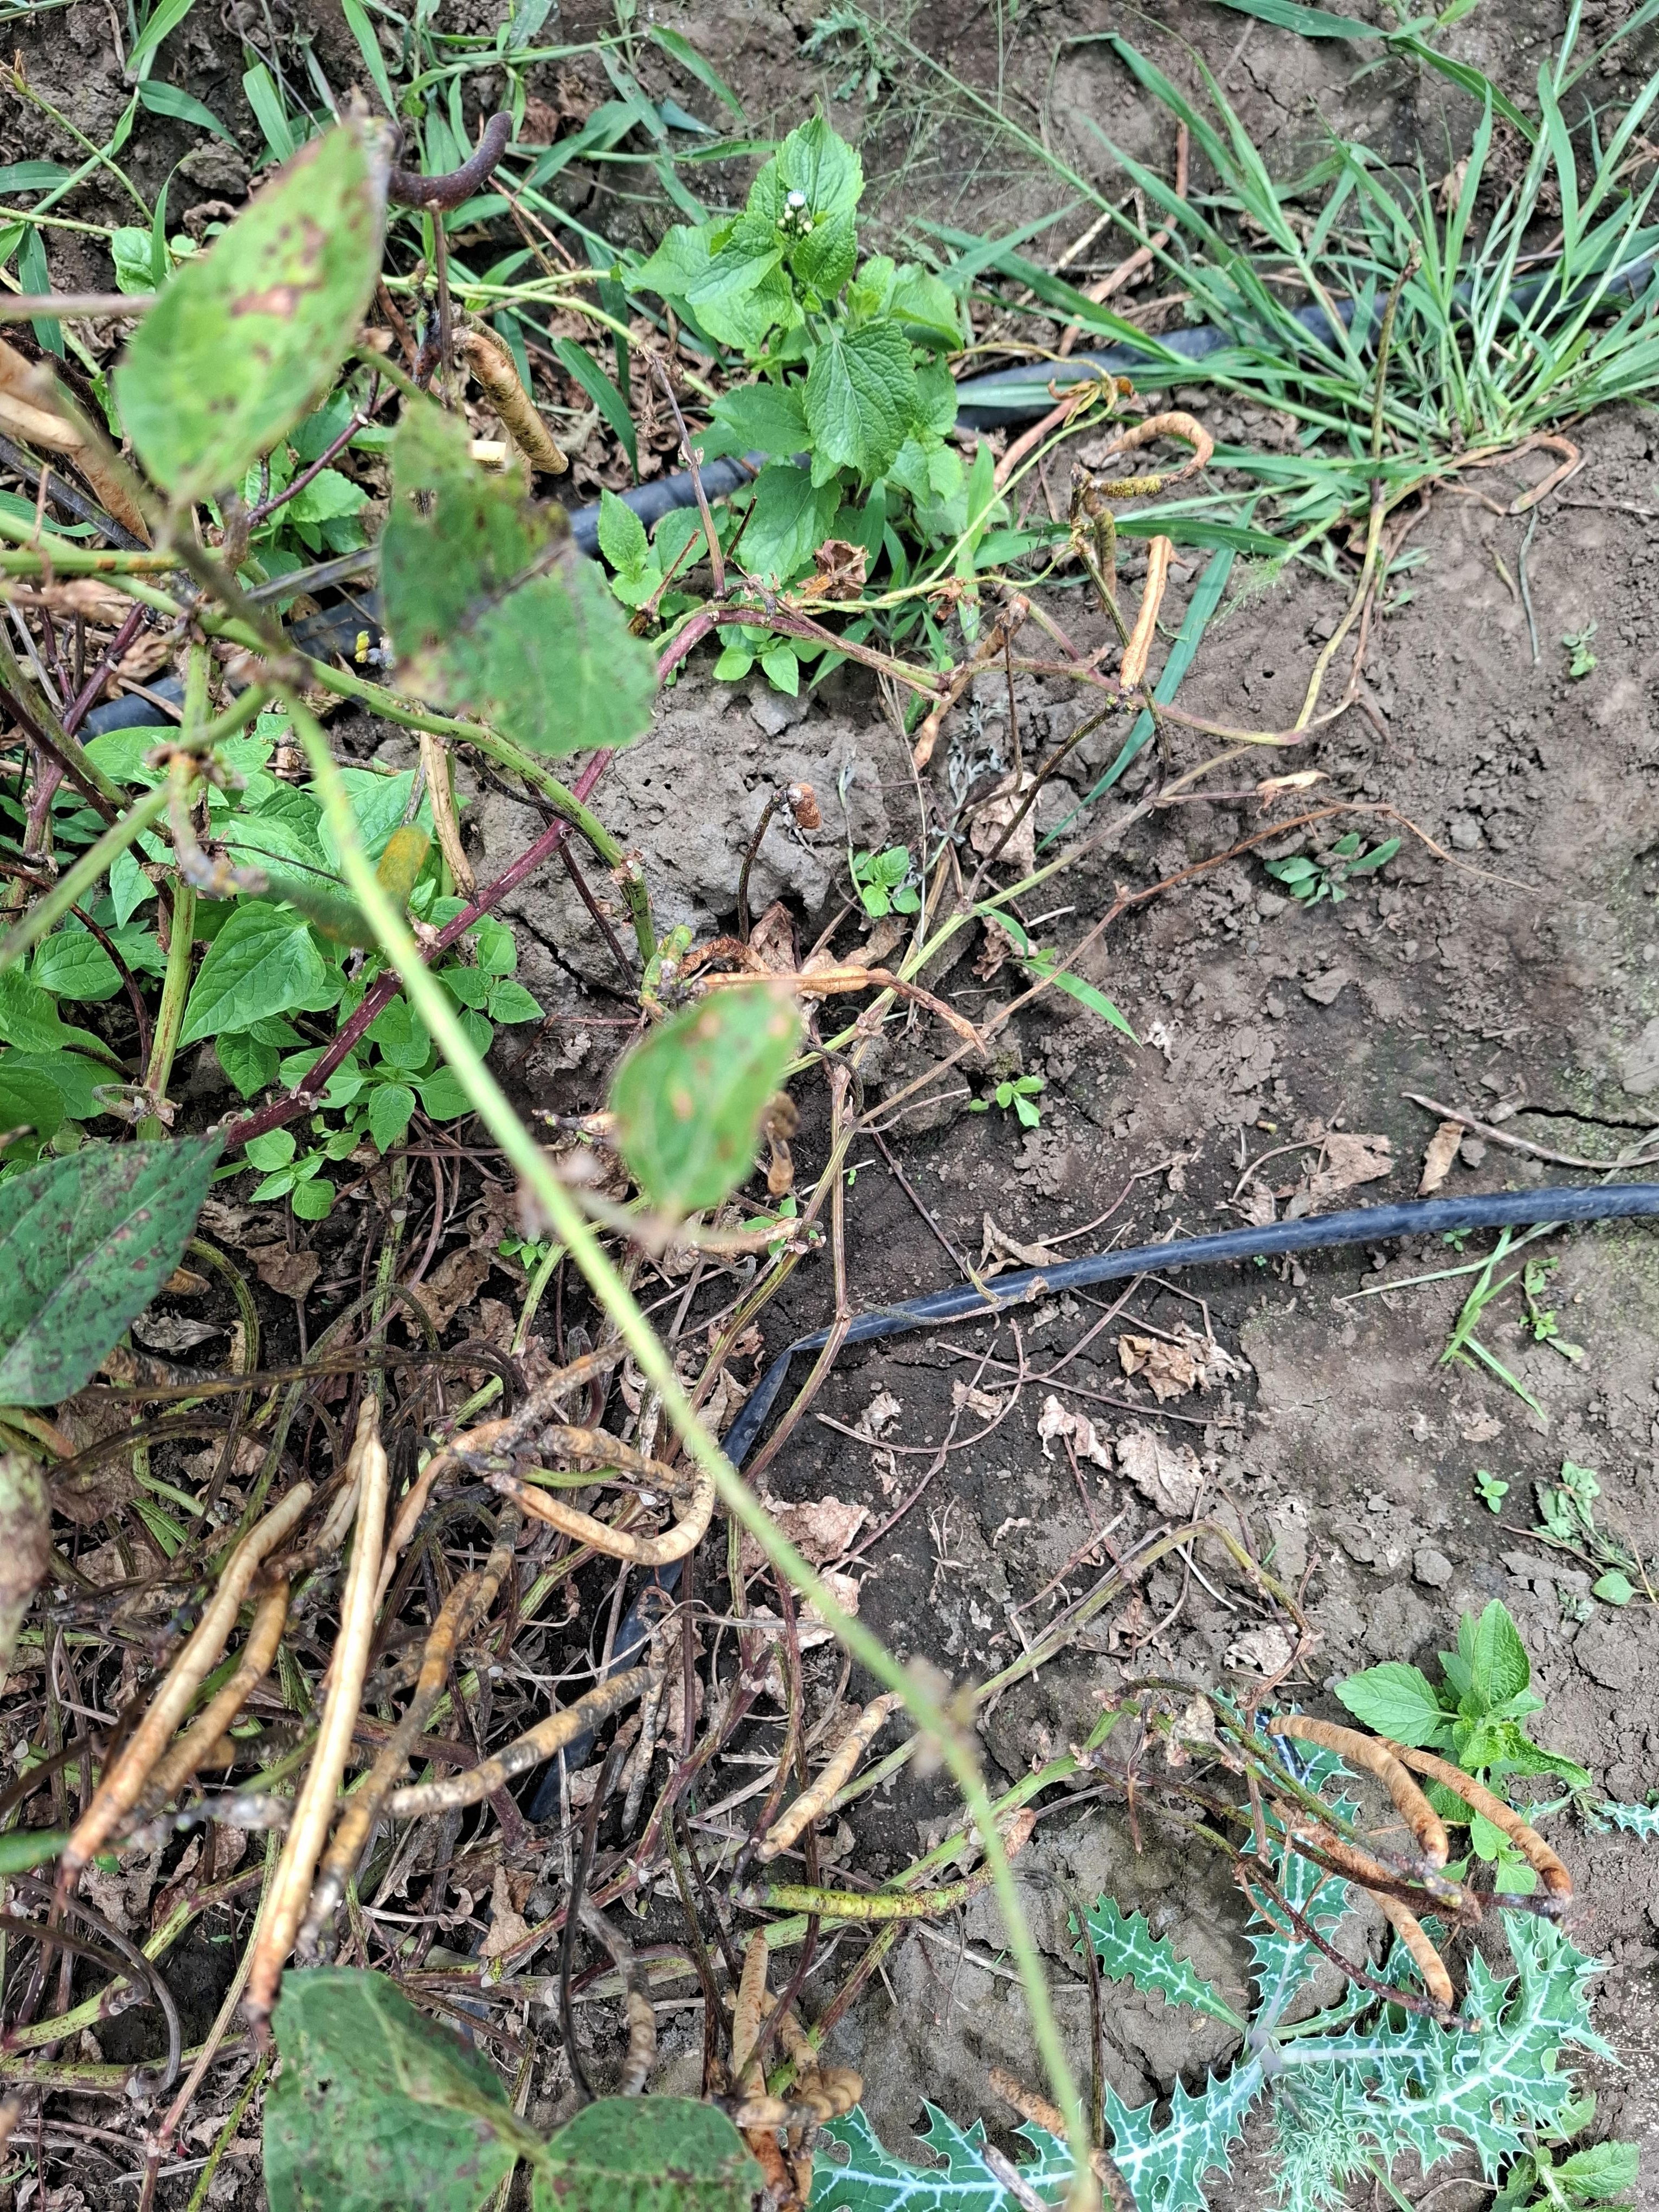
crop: cowpea
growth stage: development pod
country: Tanzania
